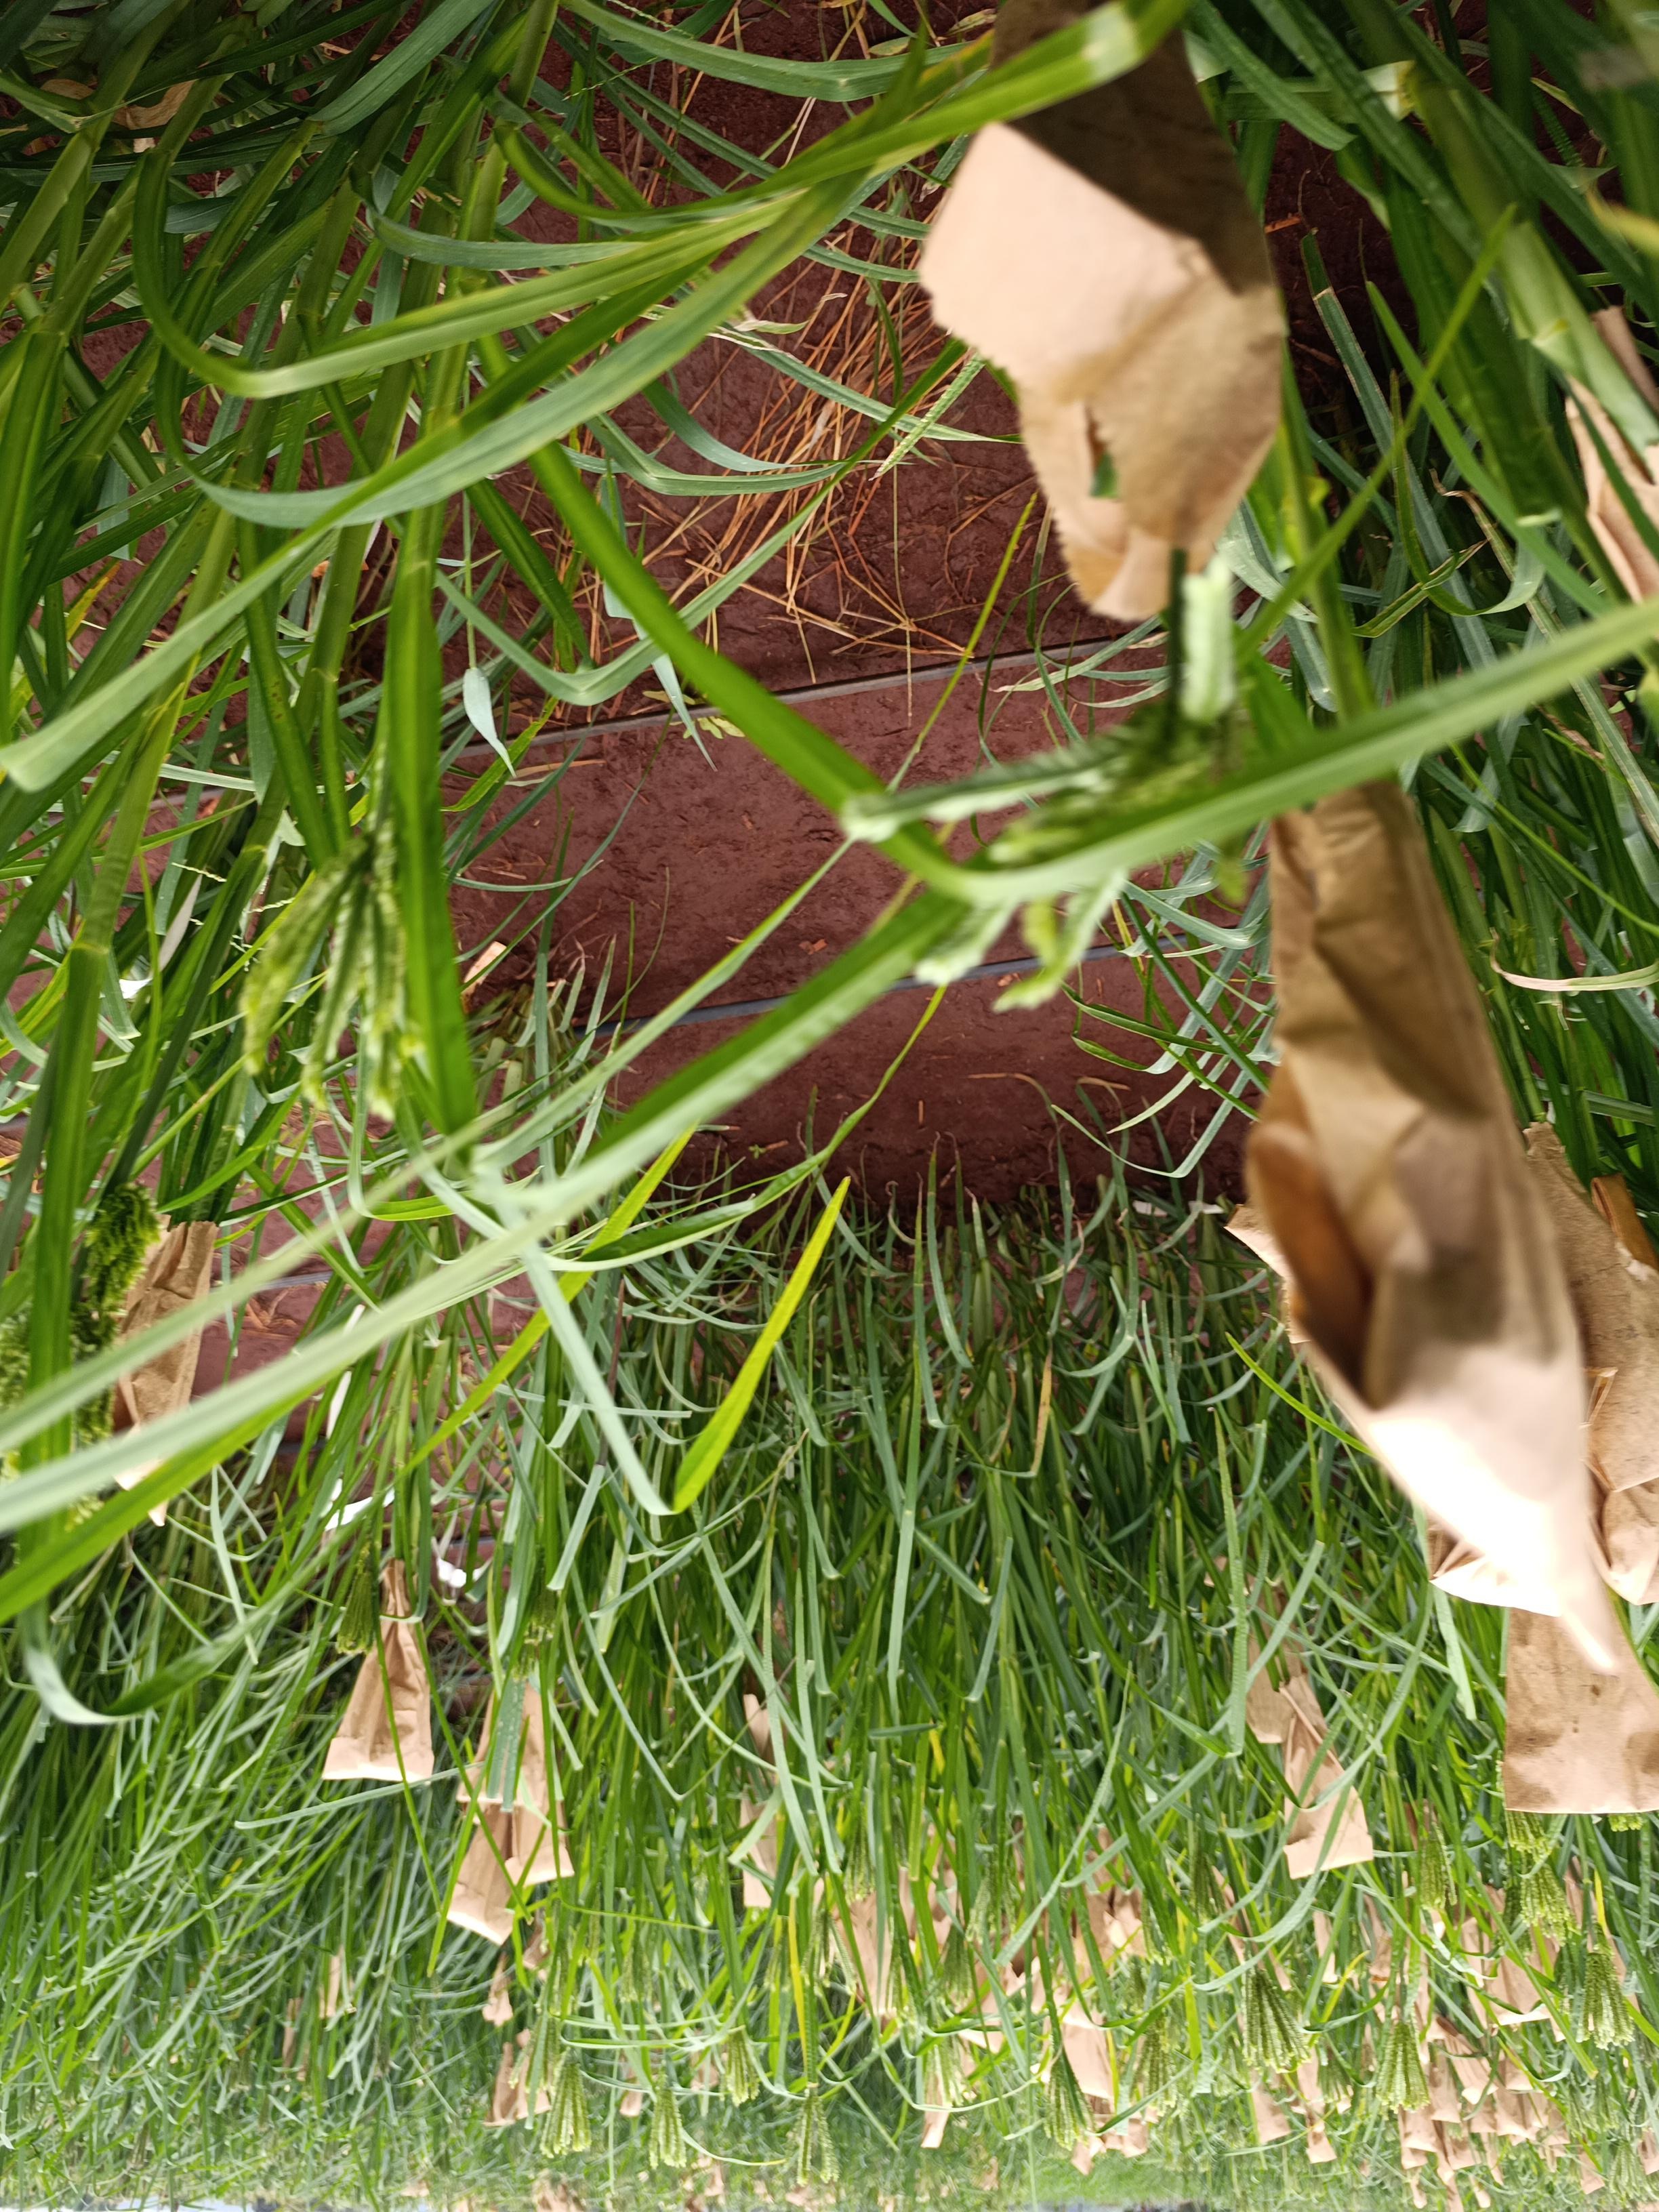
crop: finger millet
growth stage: flowering
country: Kenya
